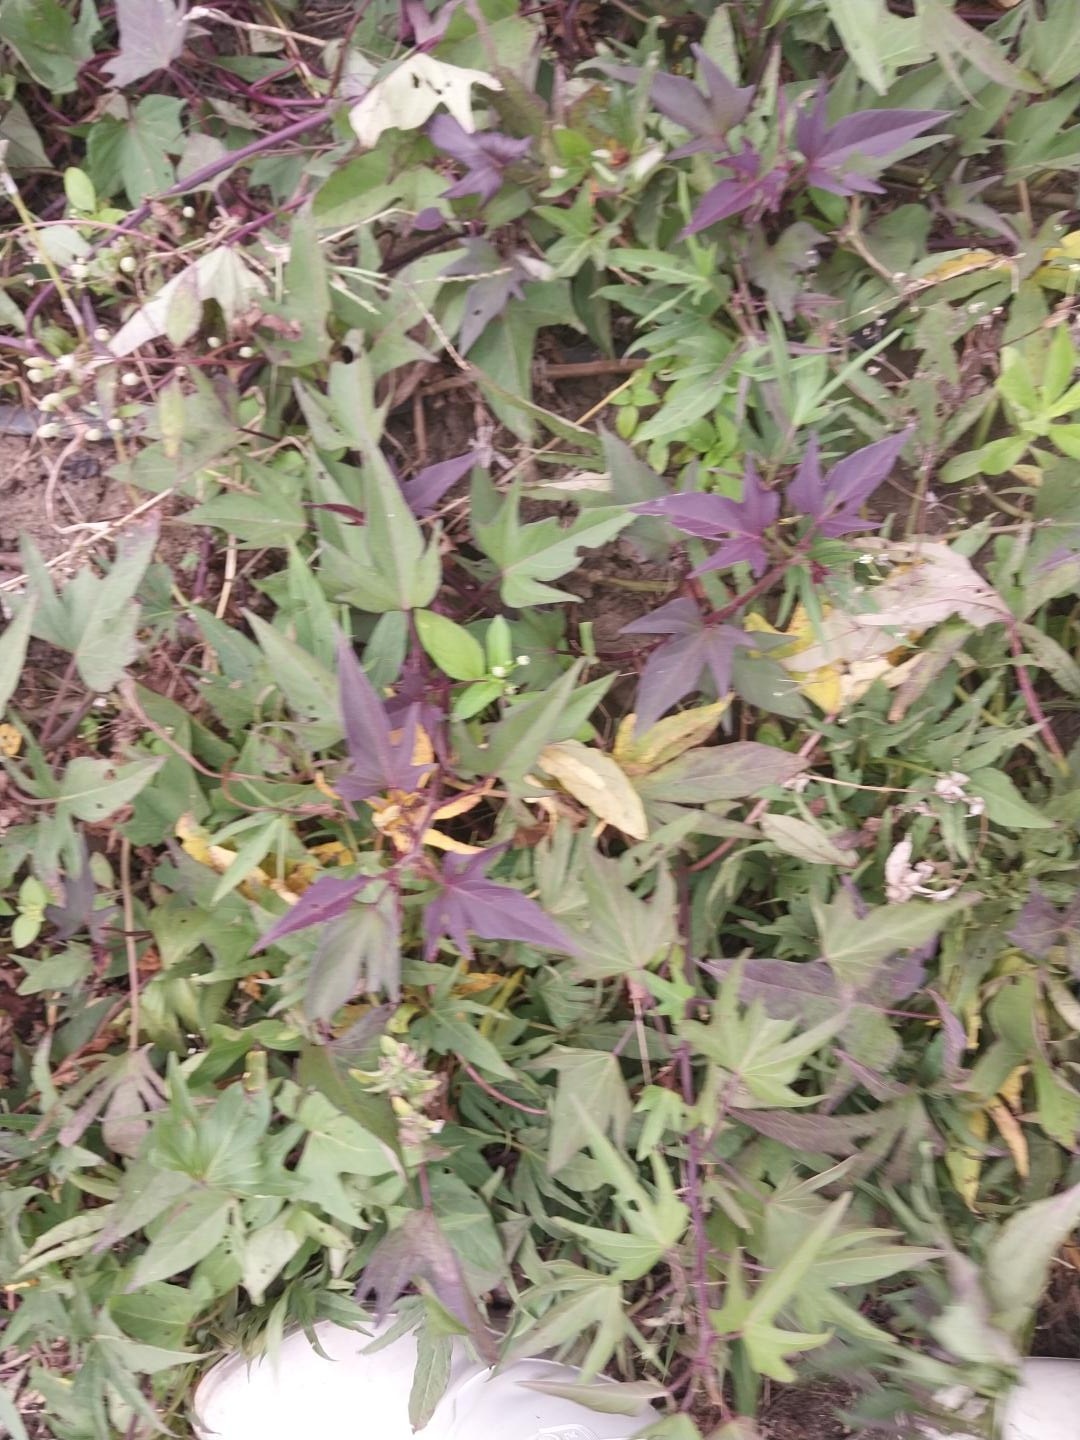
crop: sweet potato
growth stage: flowering
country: Tanzania
